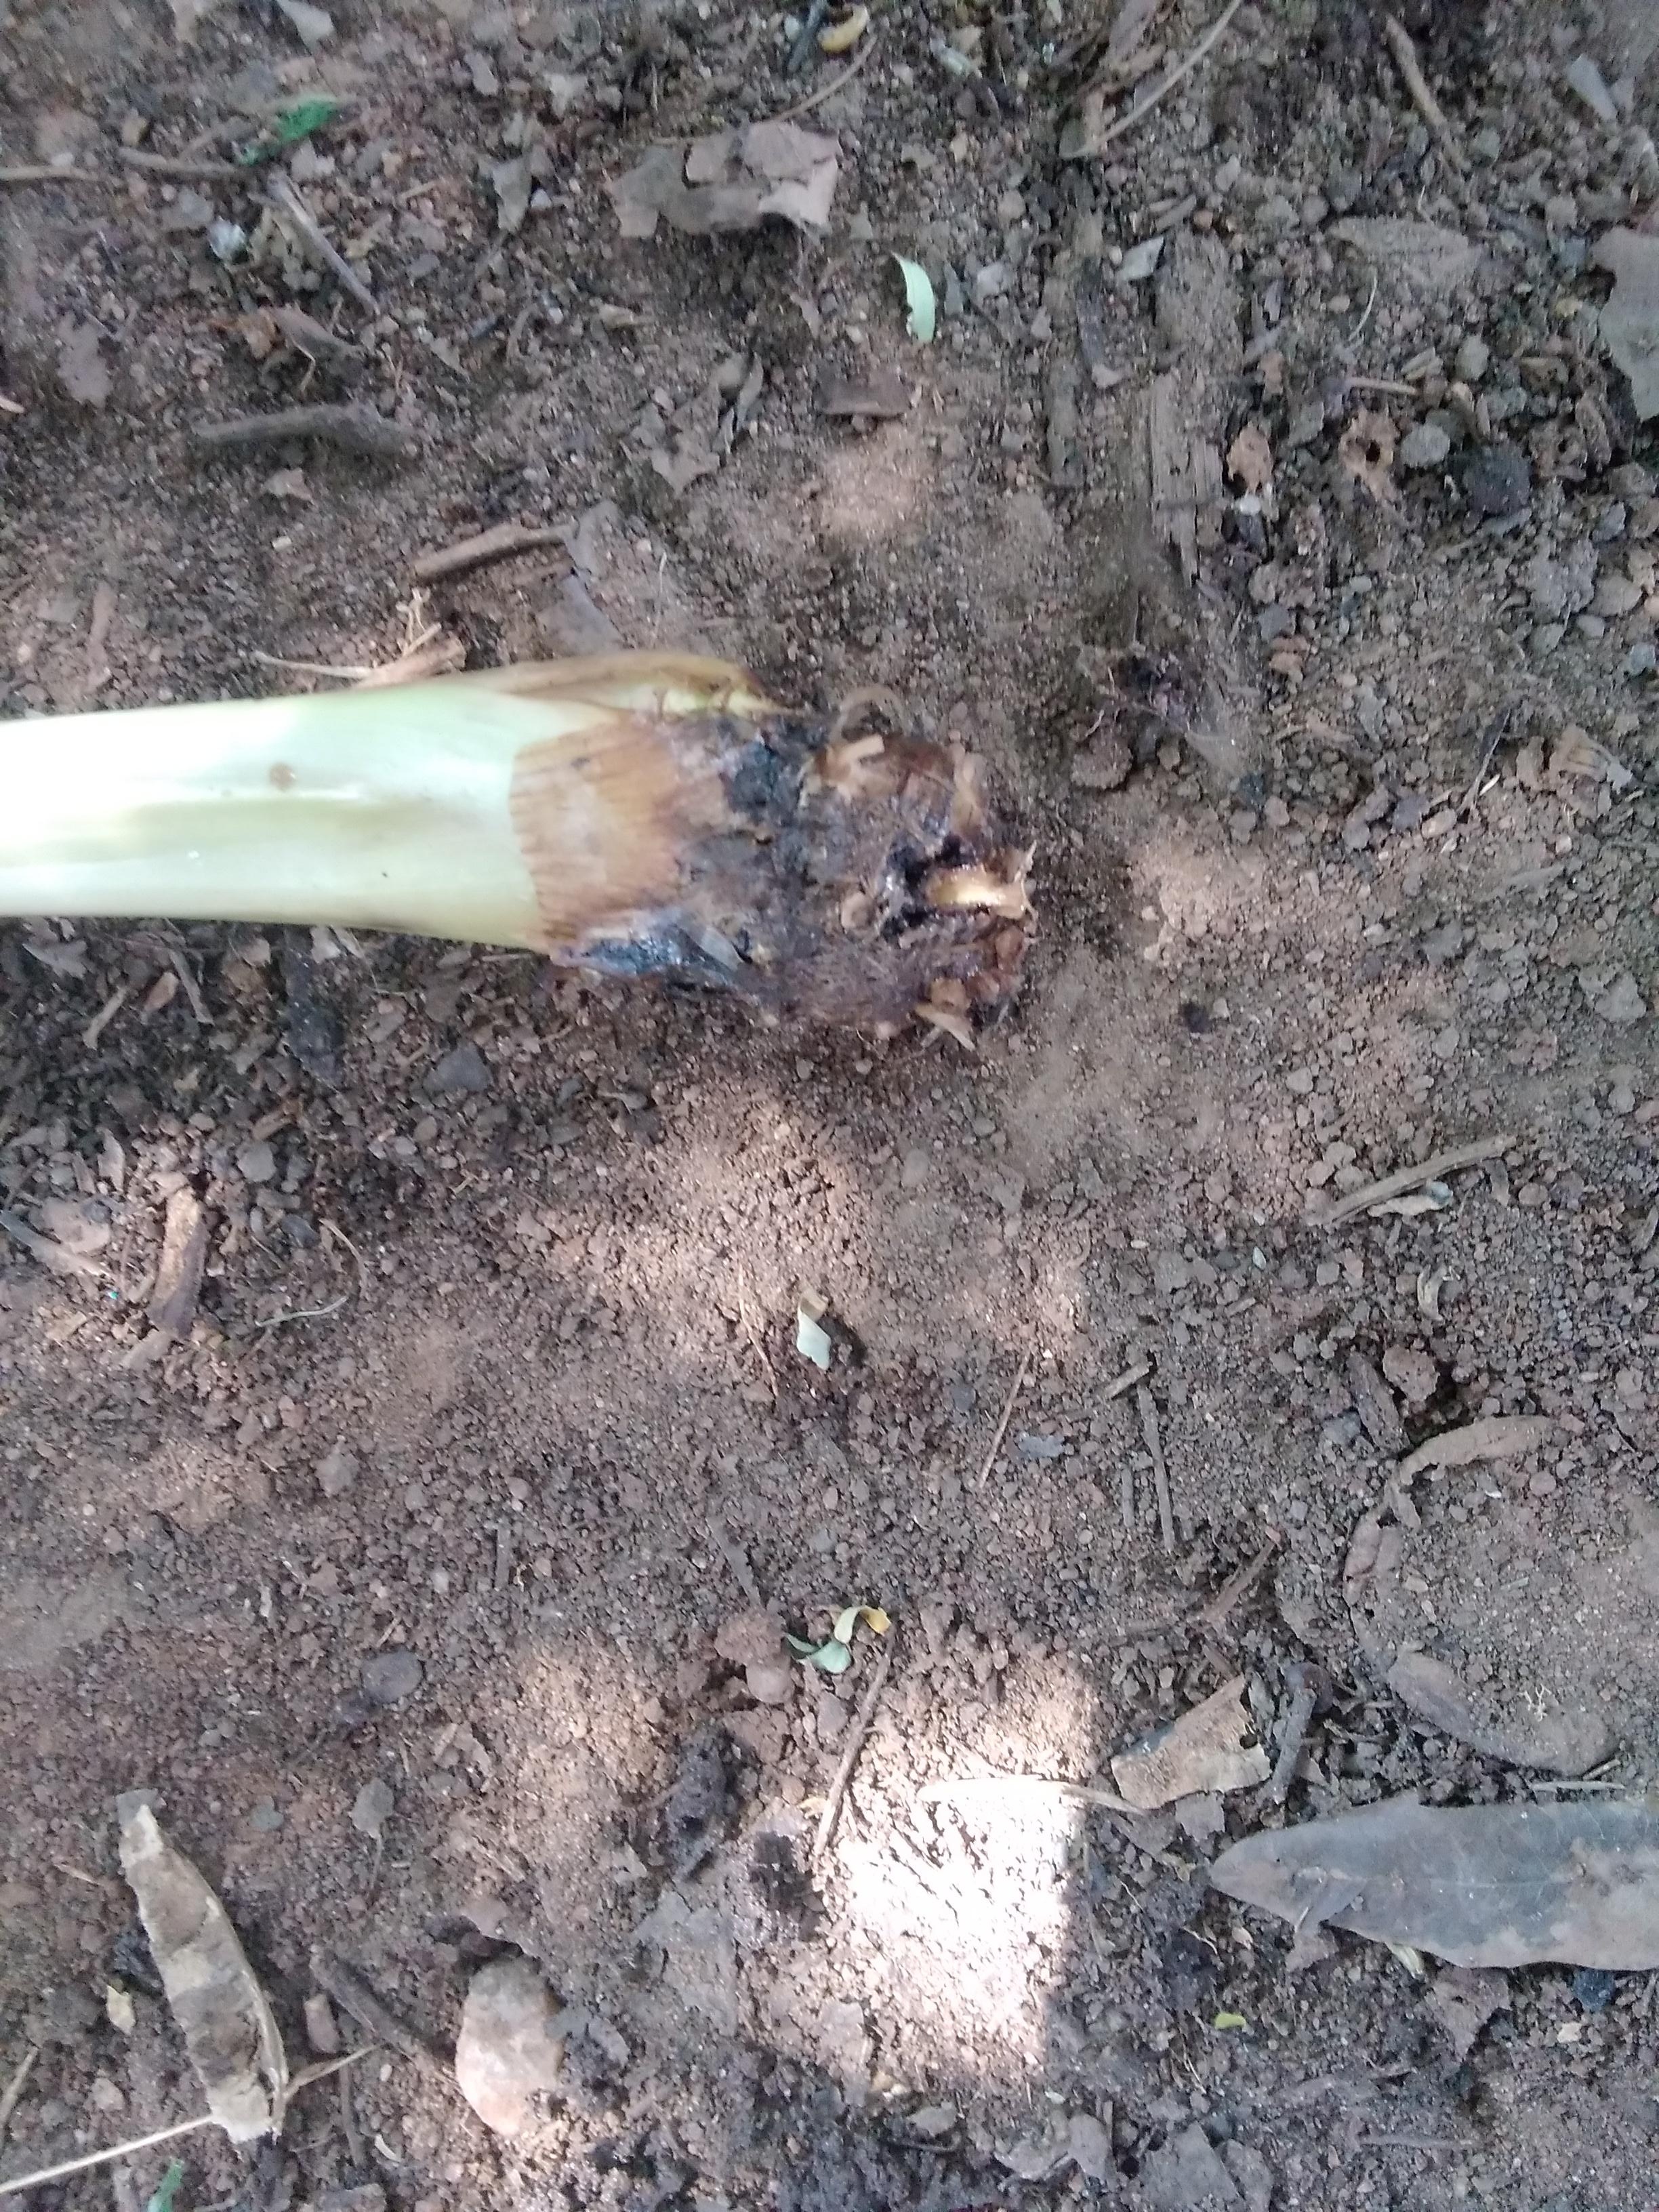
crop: banana
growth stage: vegetative
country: Tanzania
